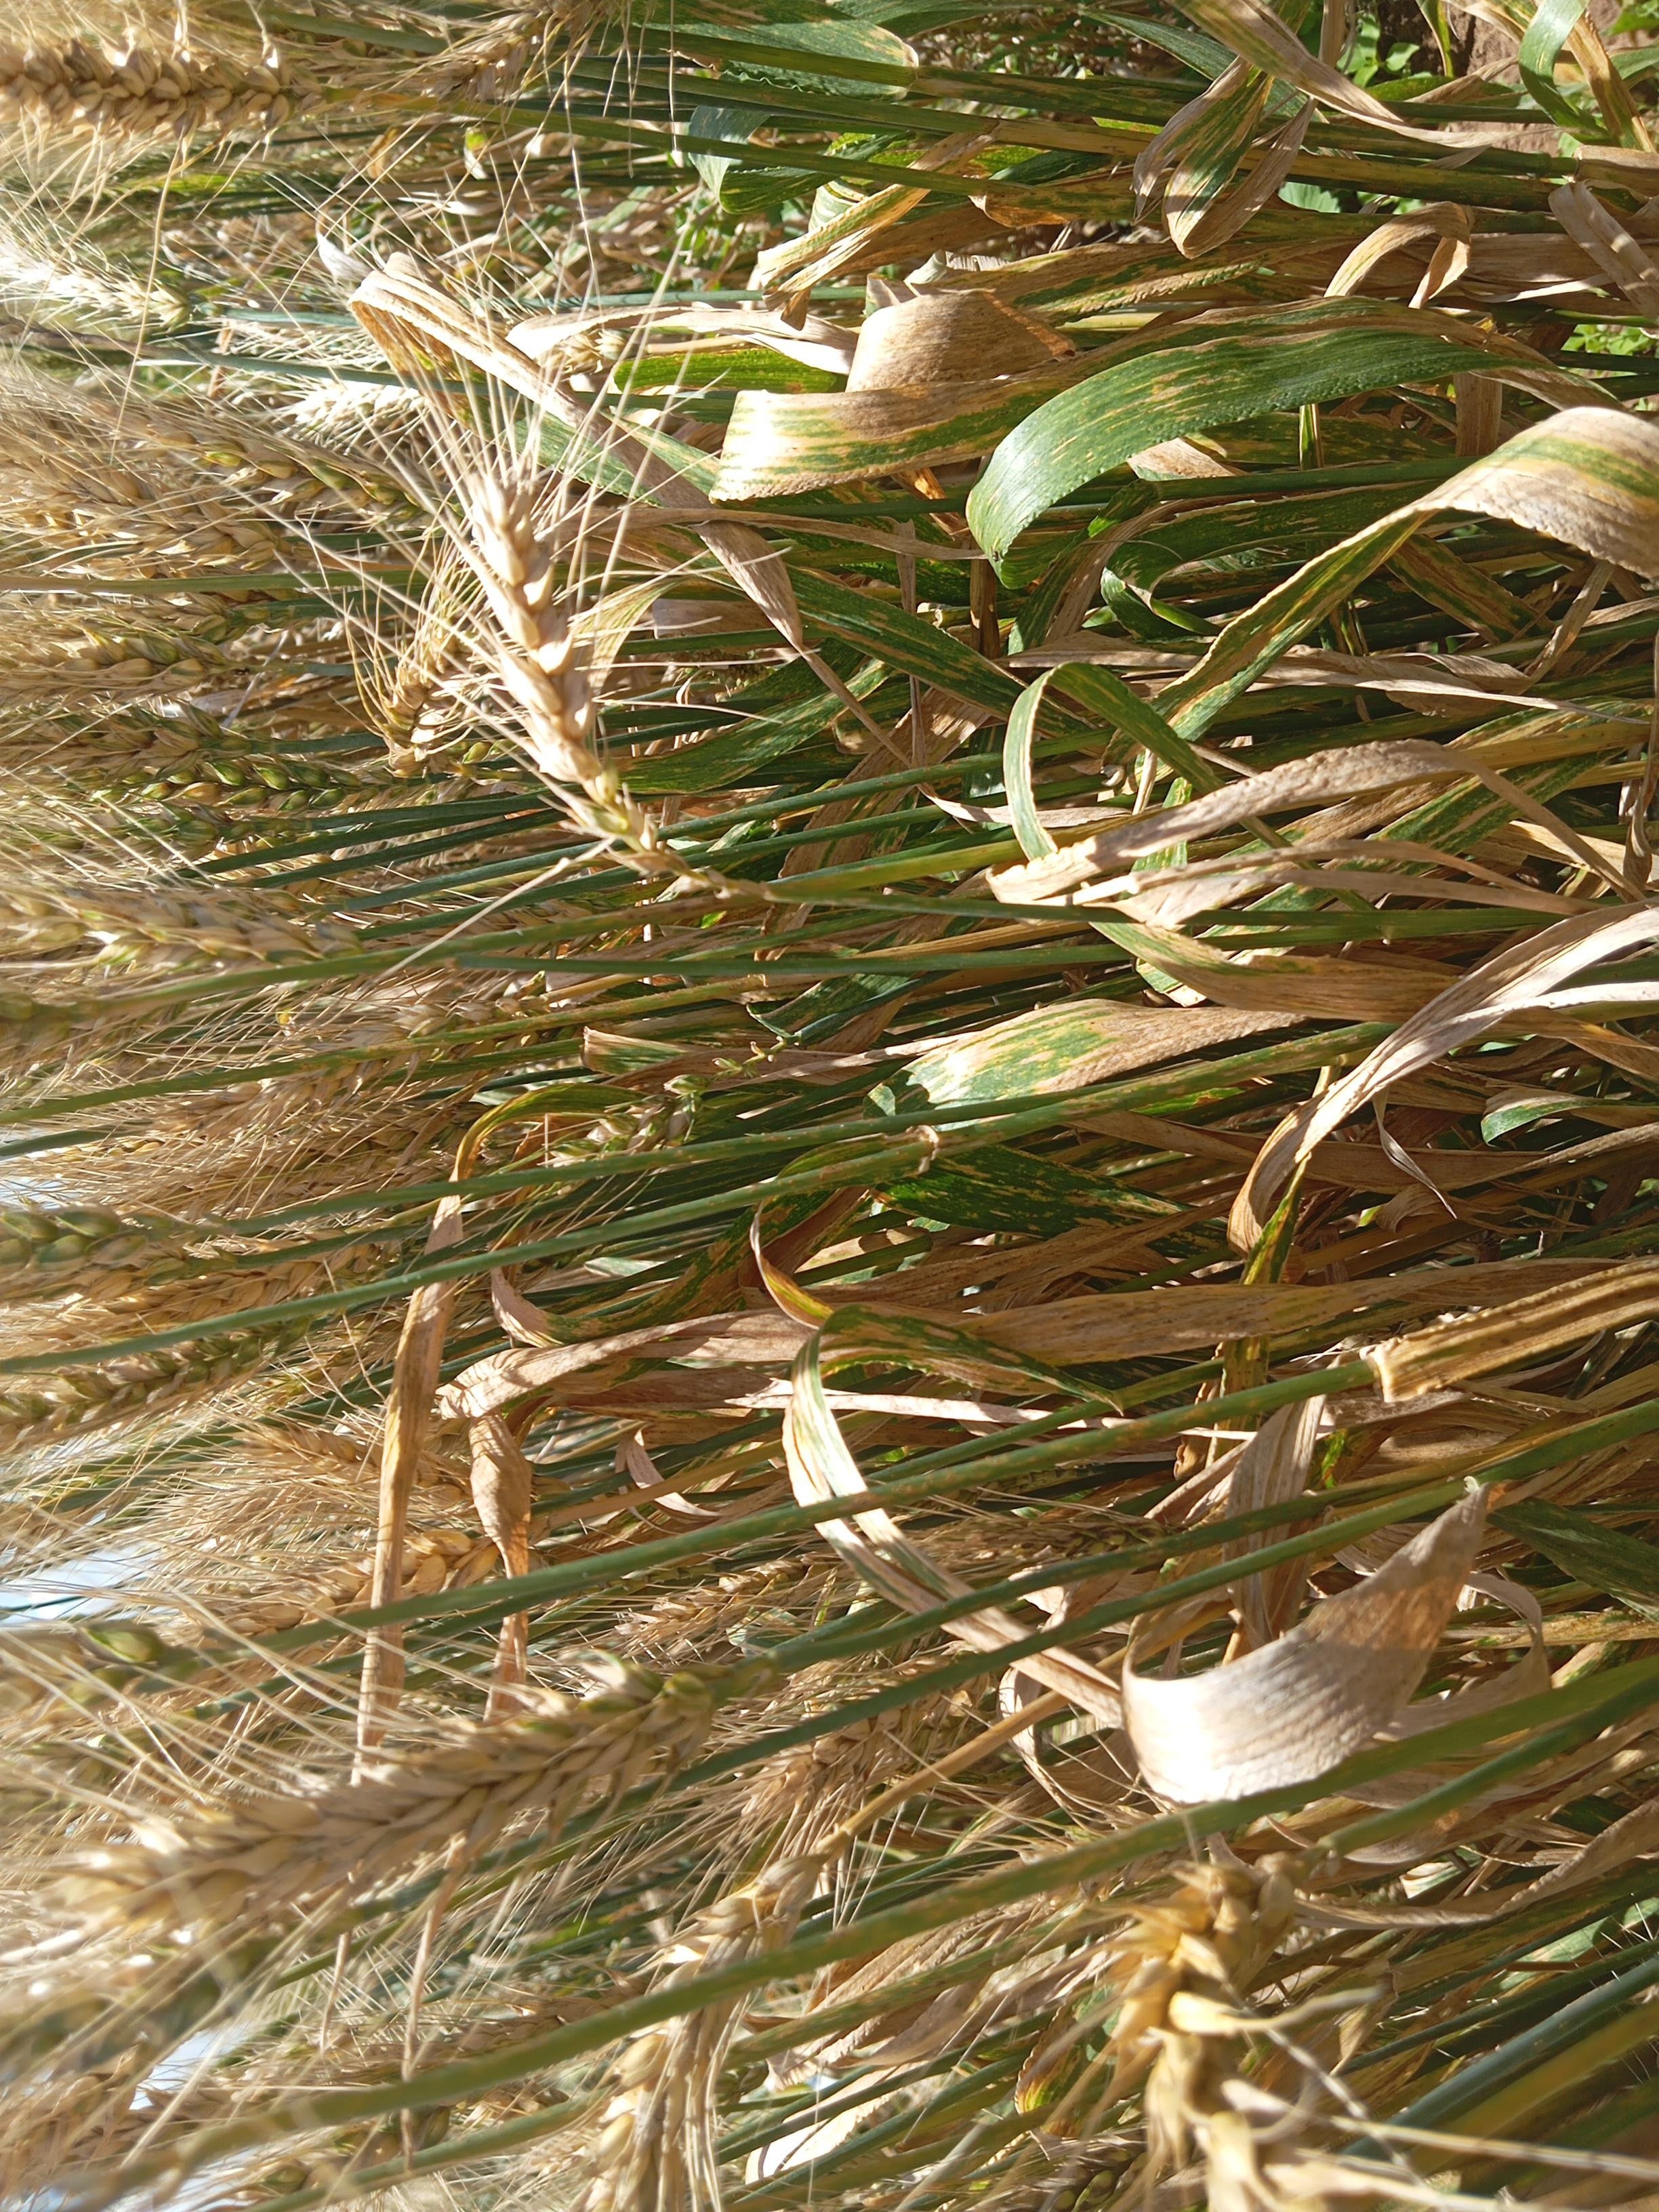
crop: wheat
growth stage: maturity
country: Kenya
